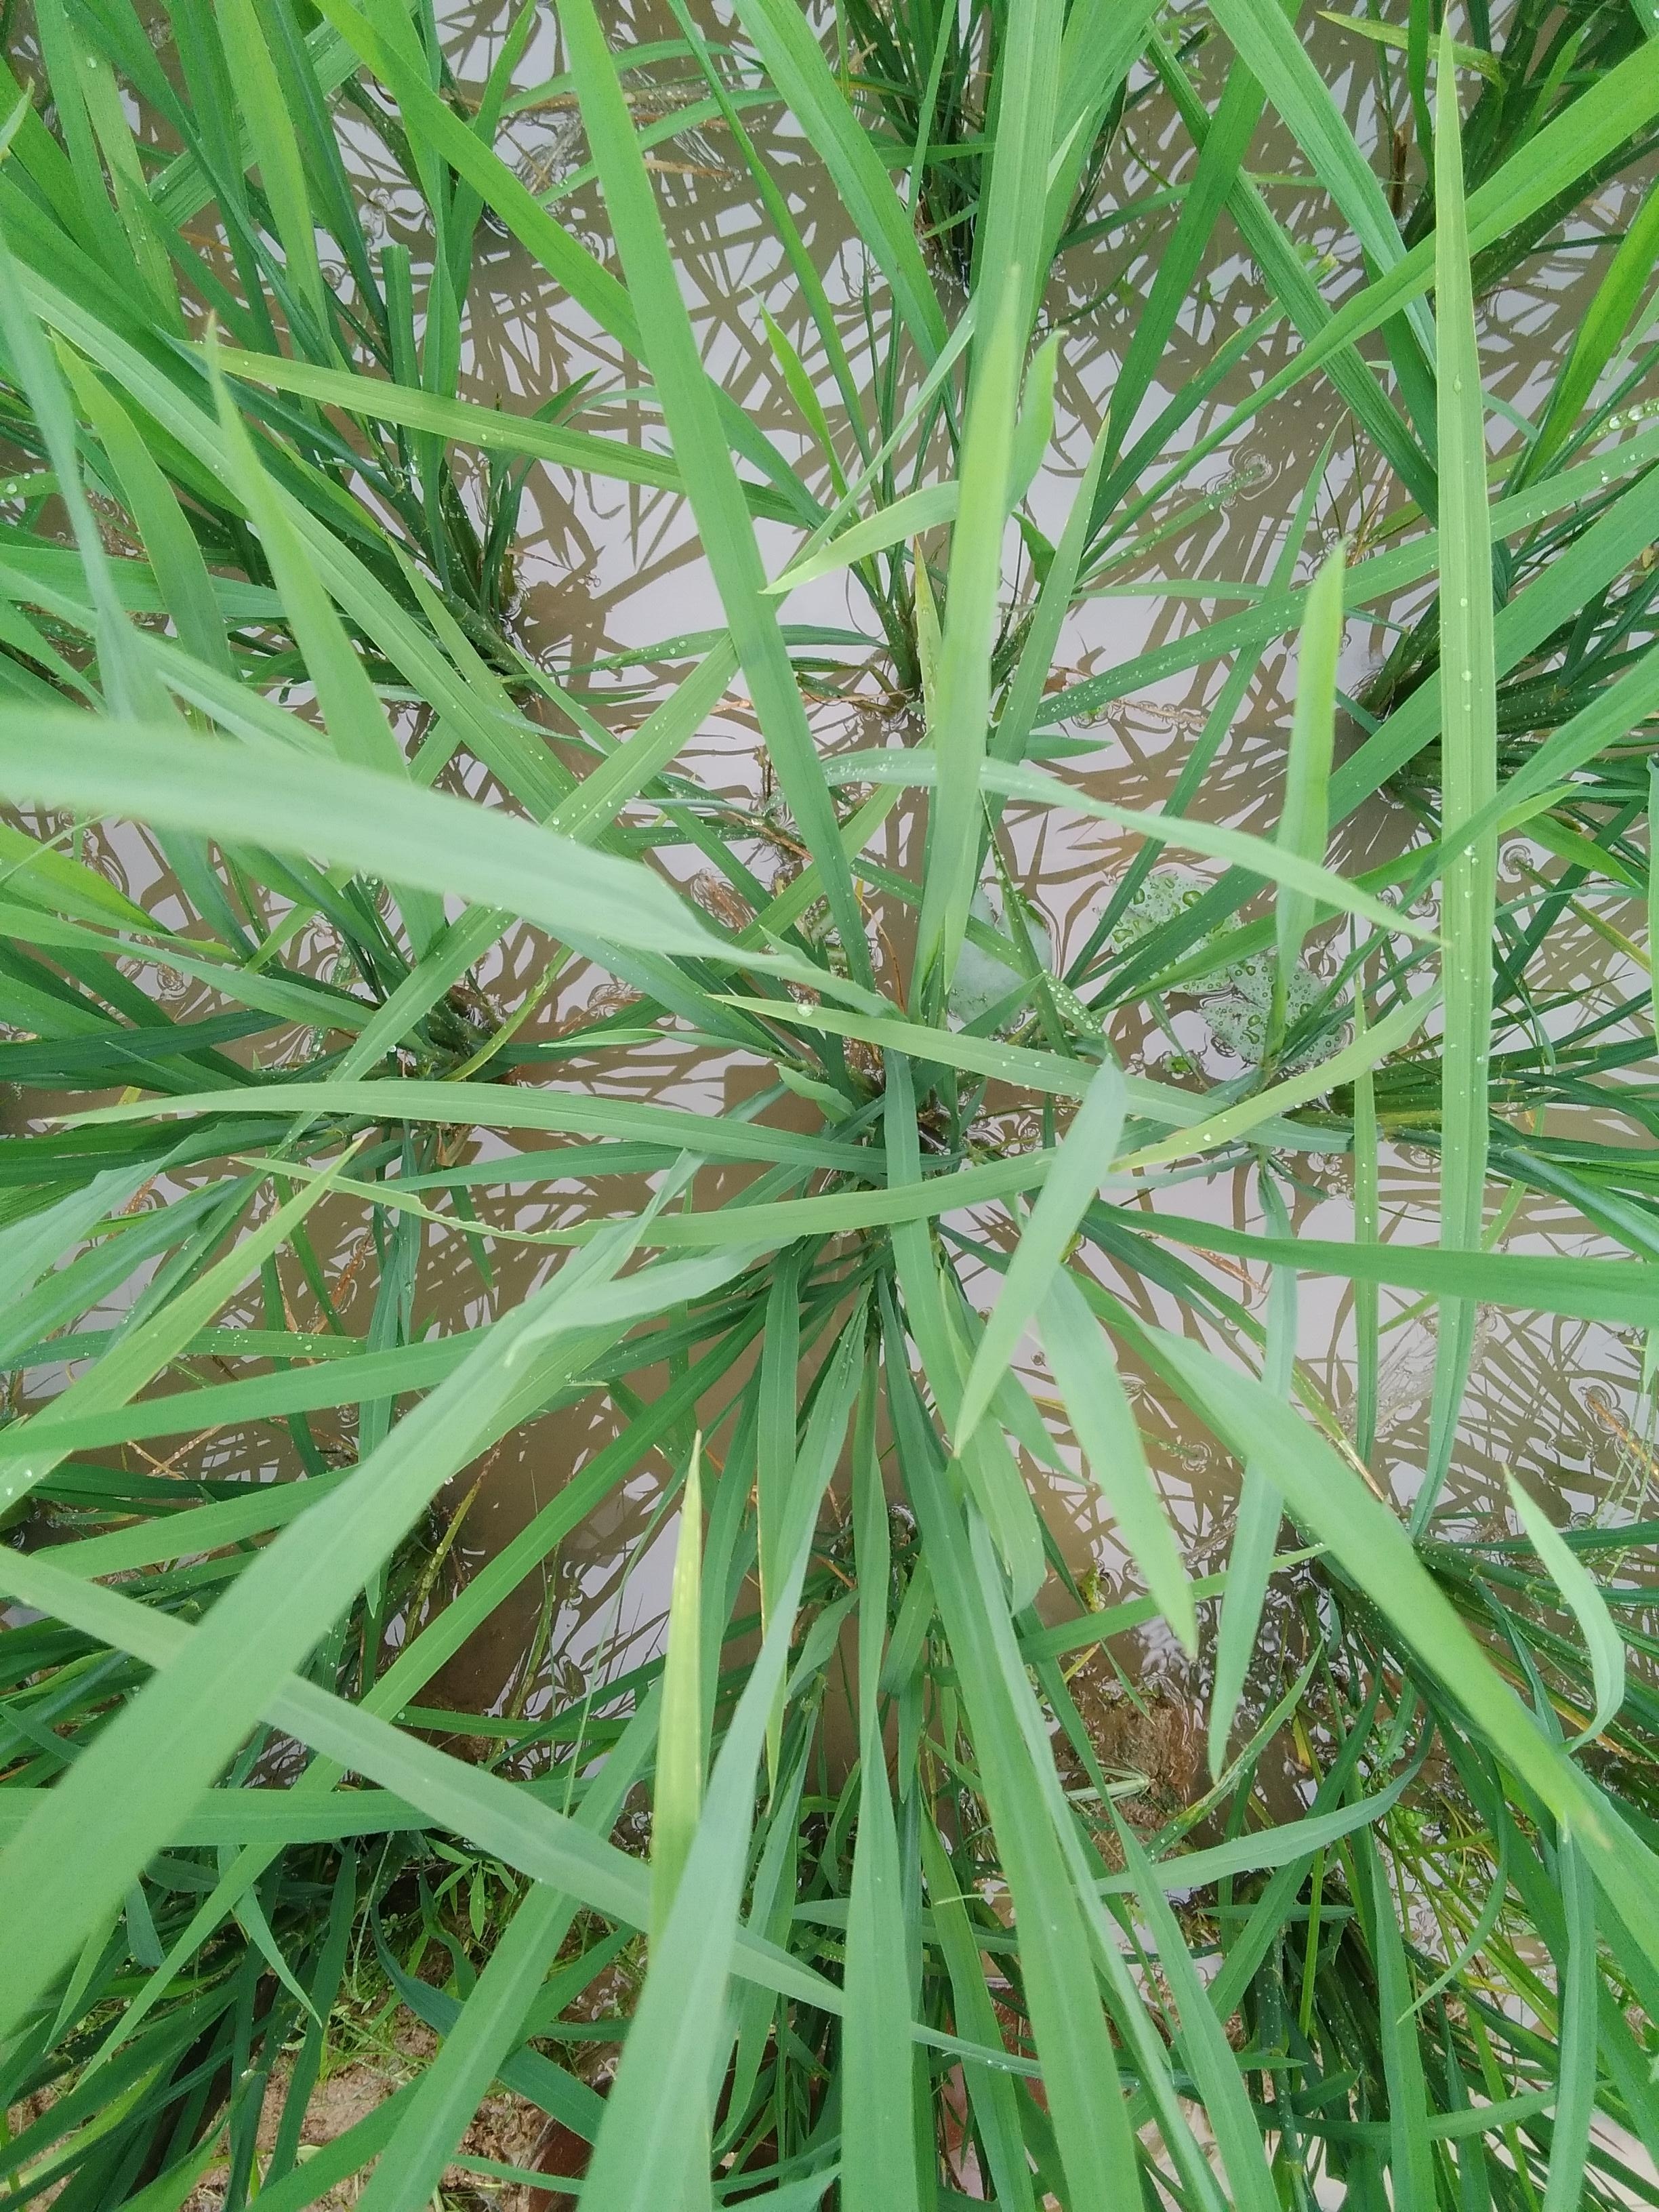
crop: rice
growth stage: vegetative
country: Nigeria
